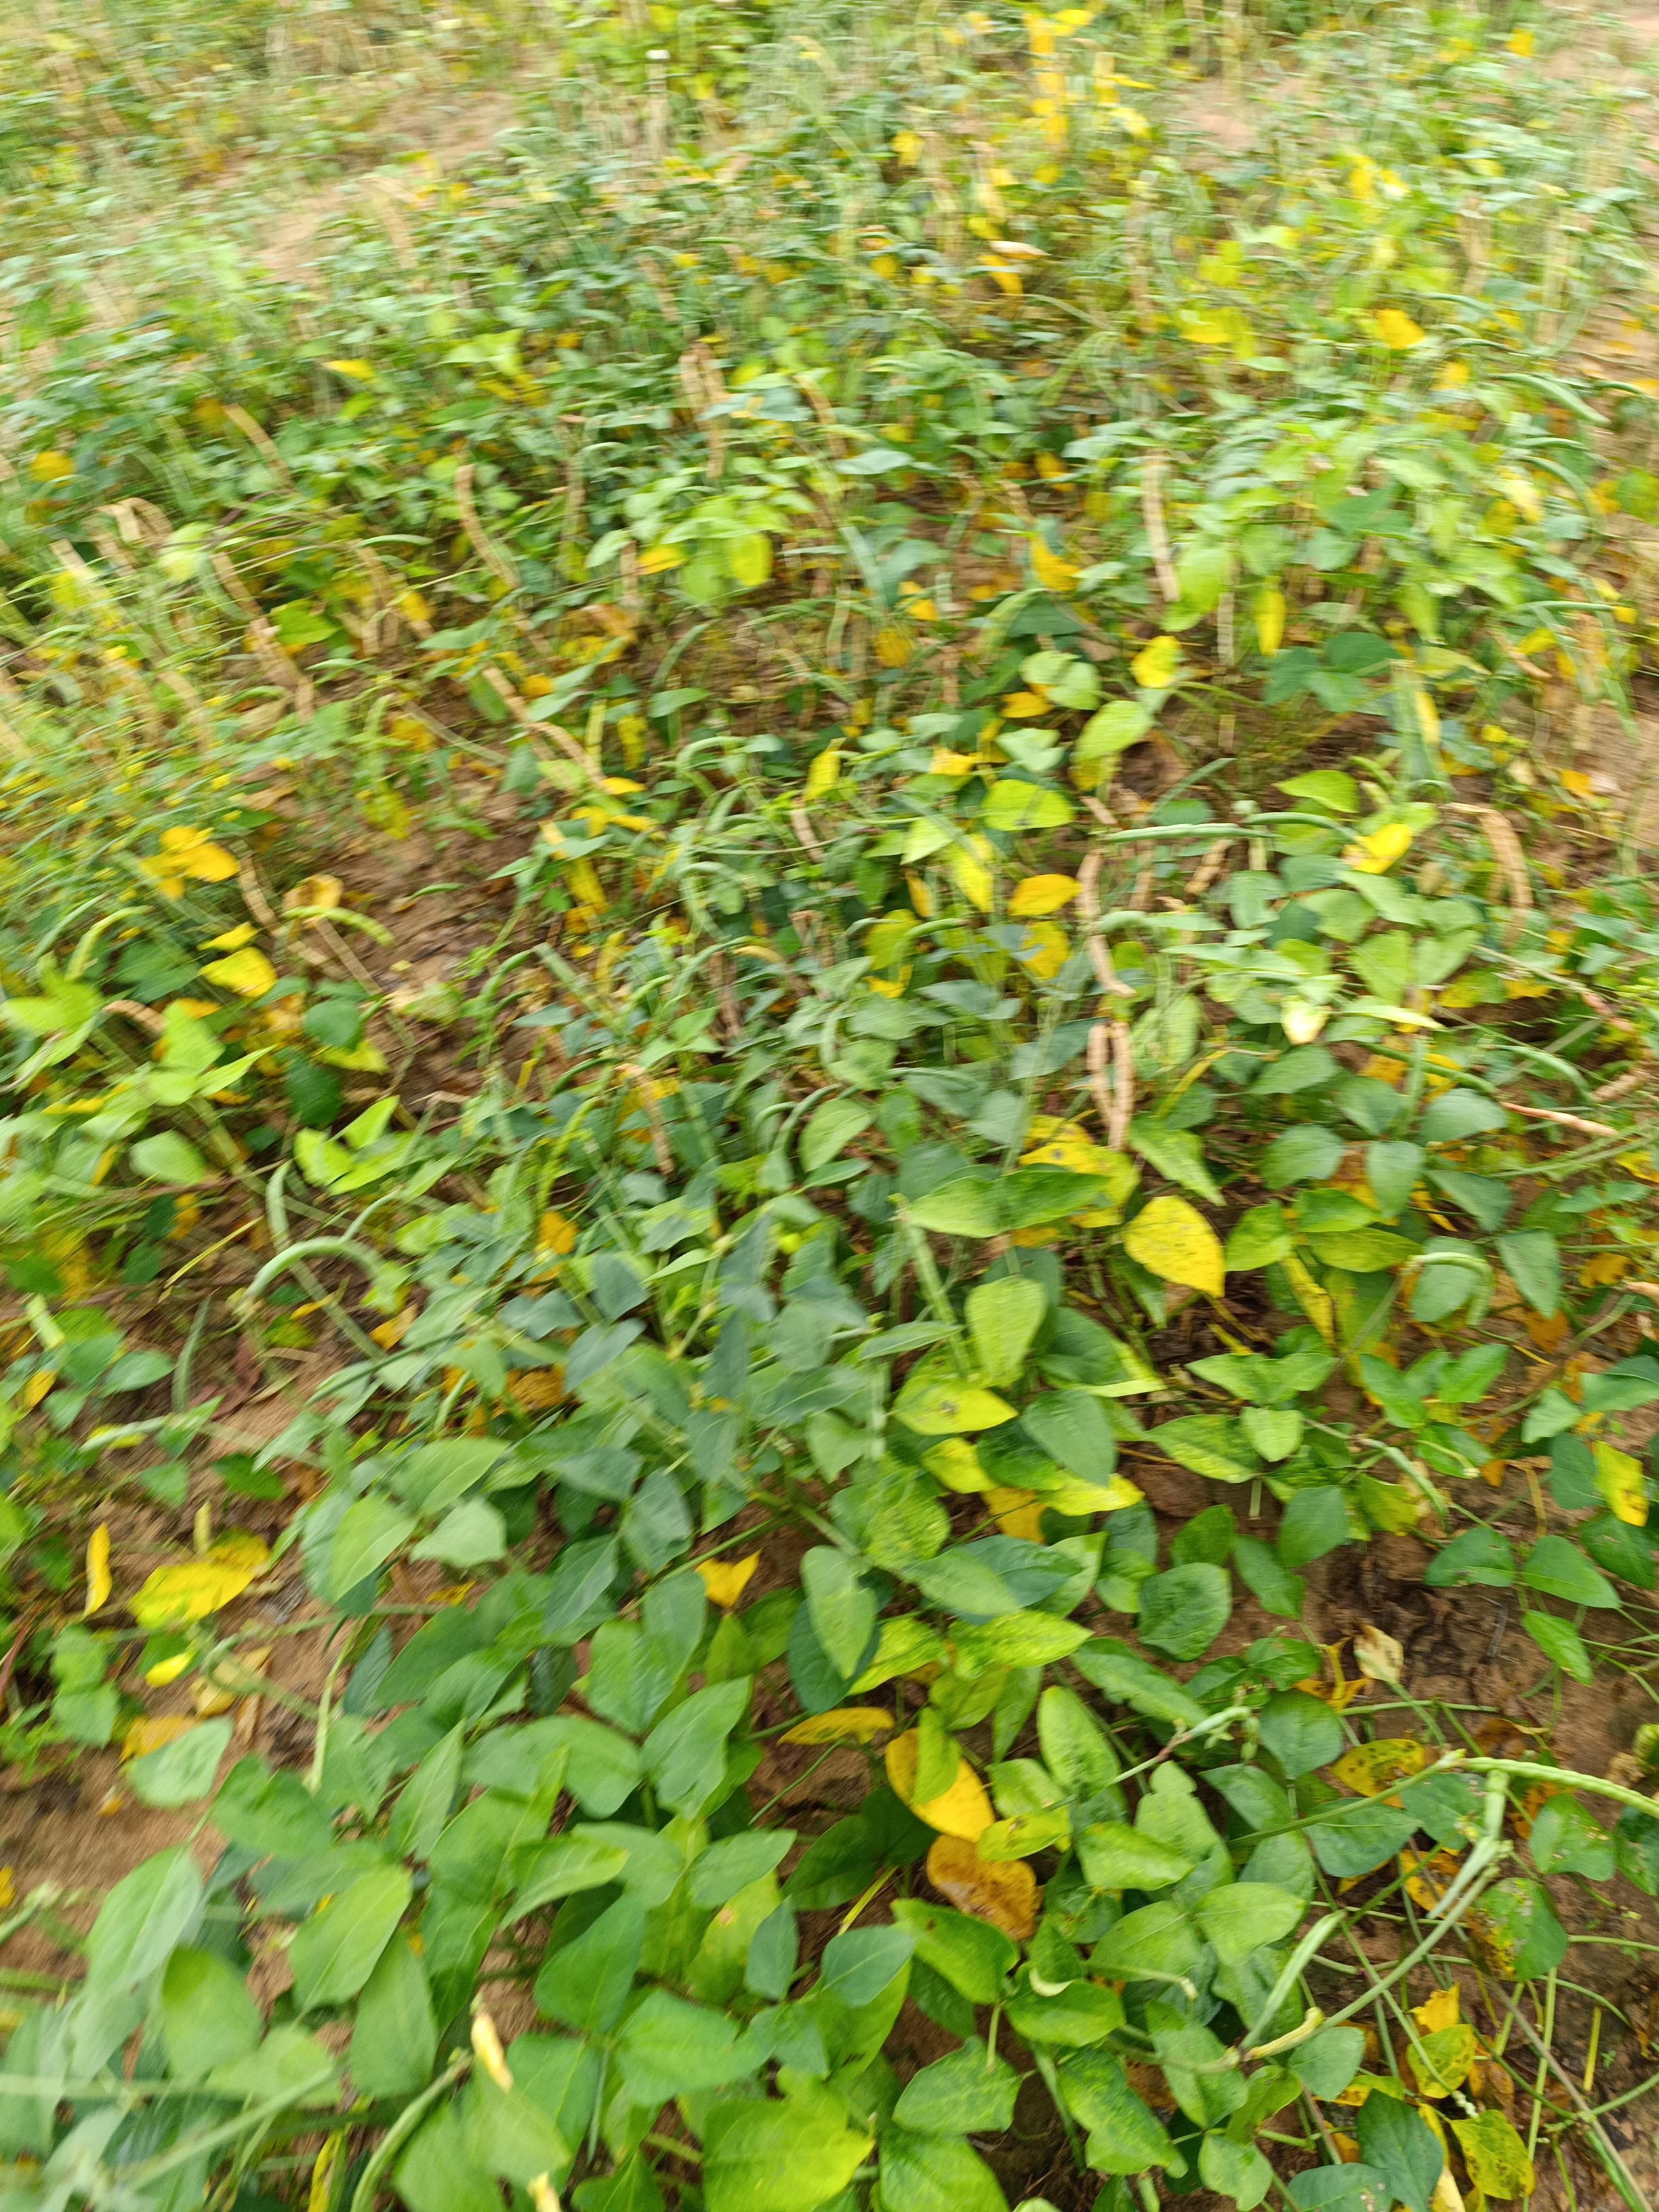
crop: cowpea
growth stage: maturity
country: Nigeria
